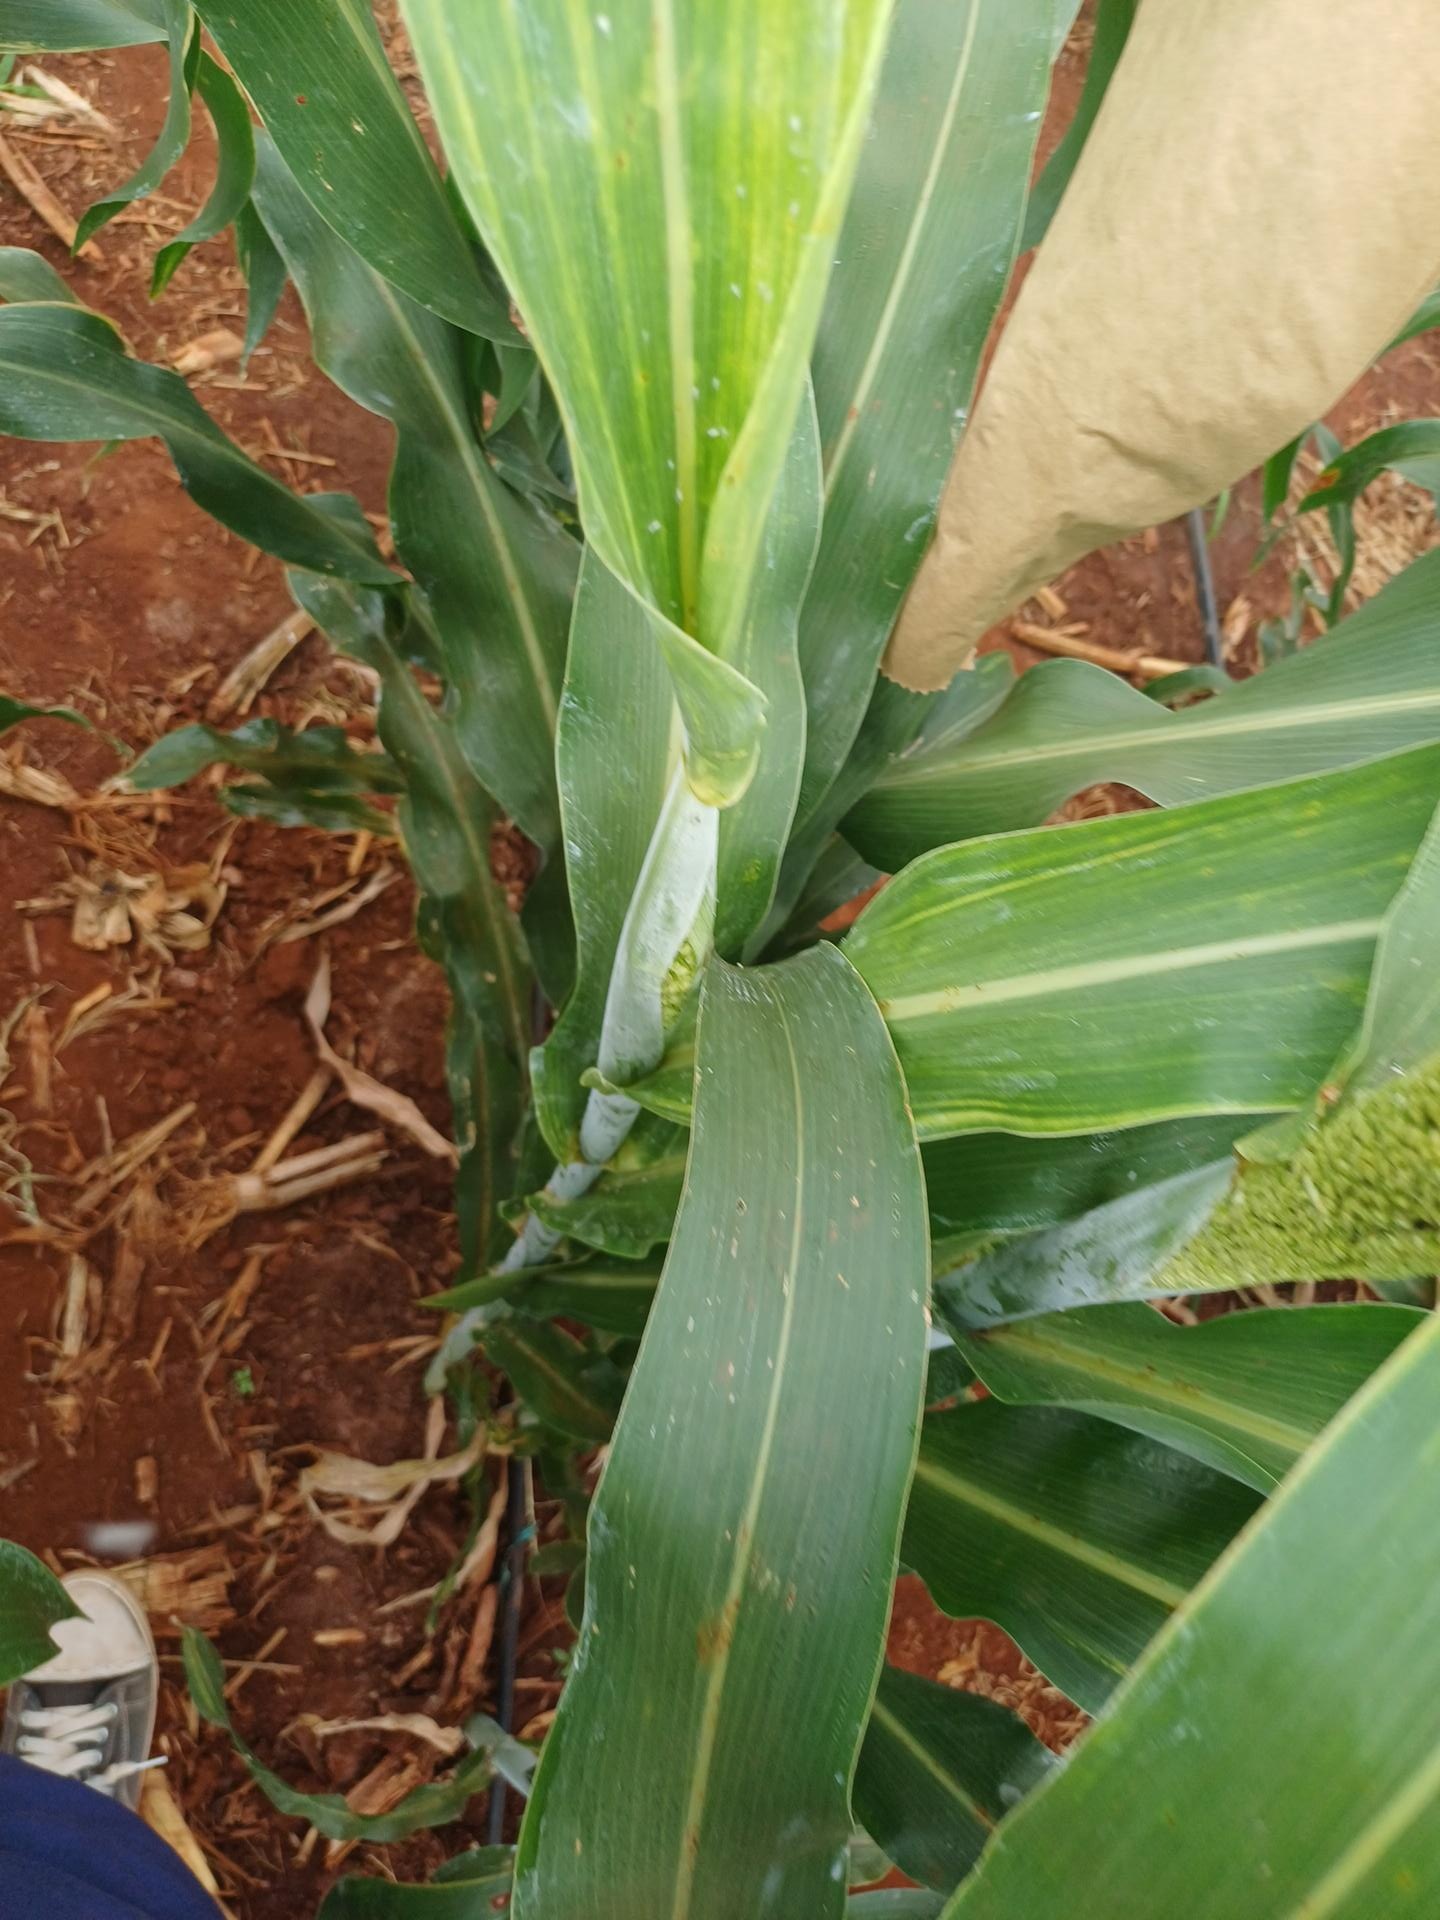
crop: sorghum
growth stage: heading tuber
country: Kenya
